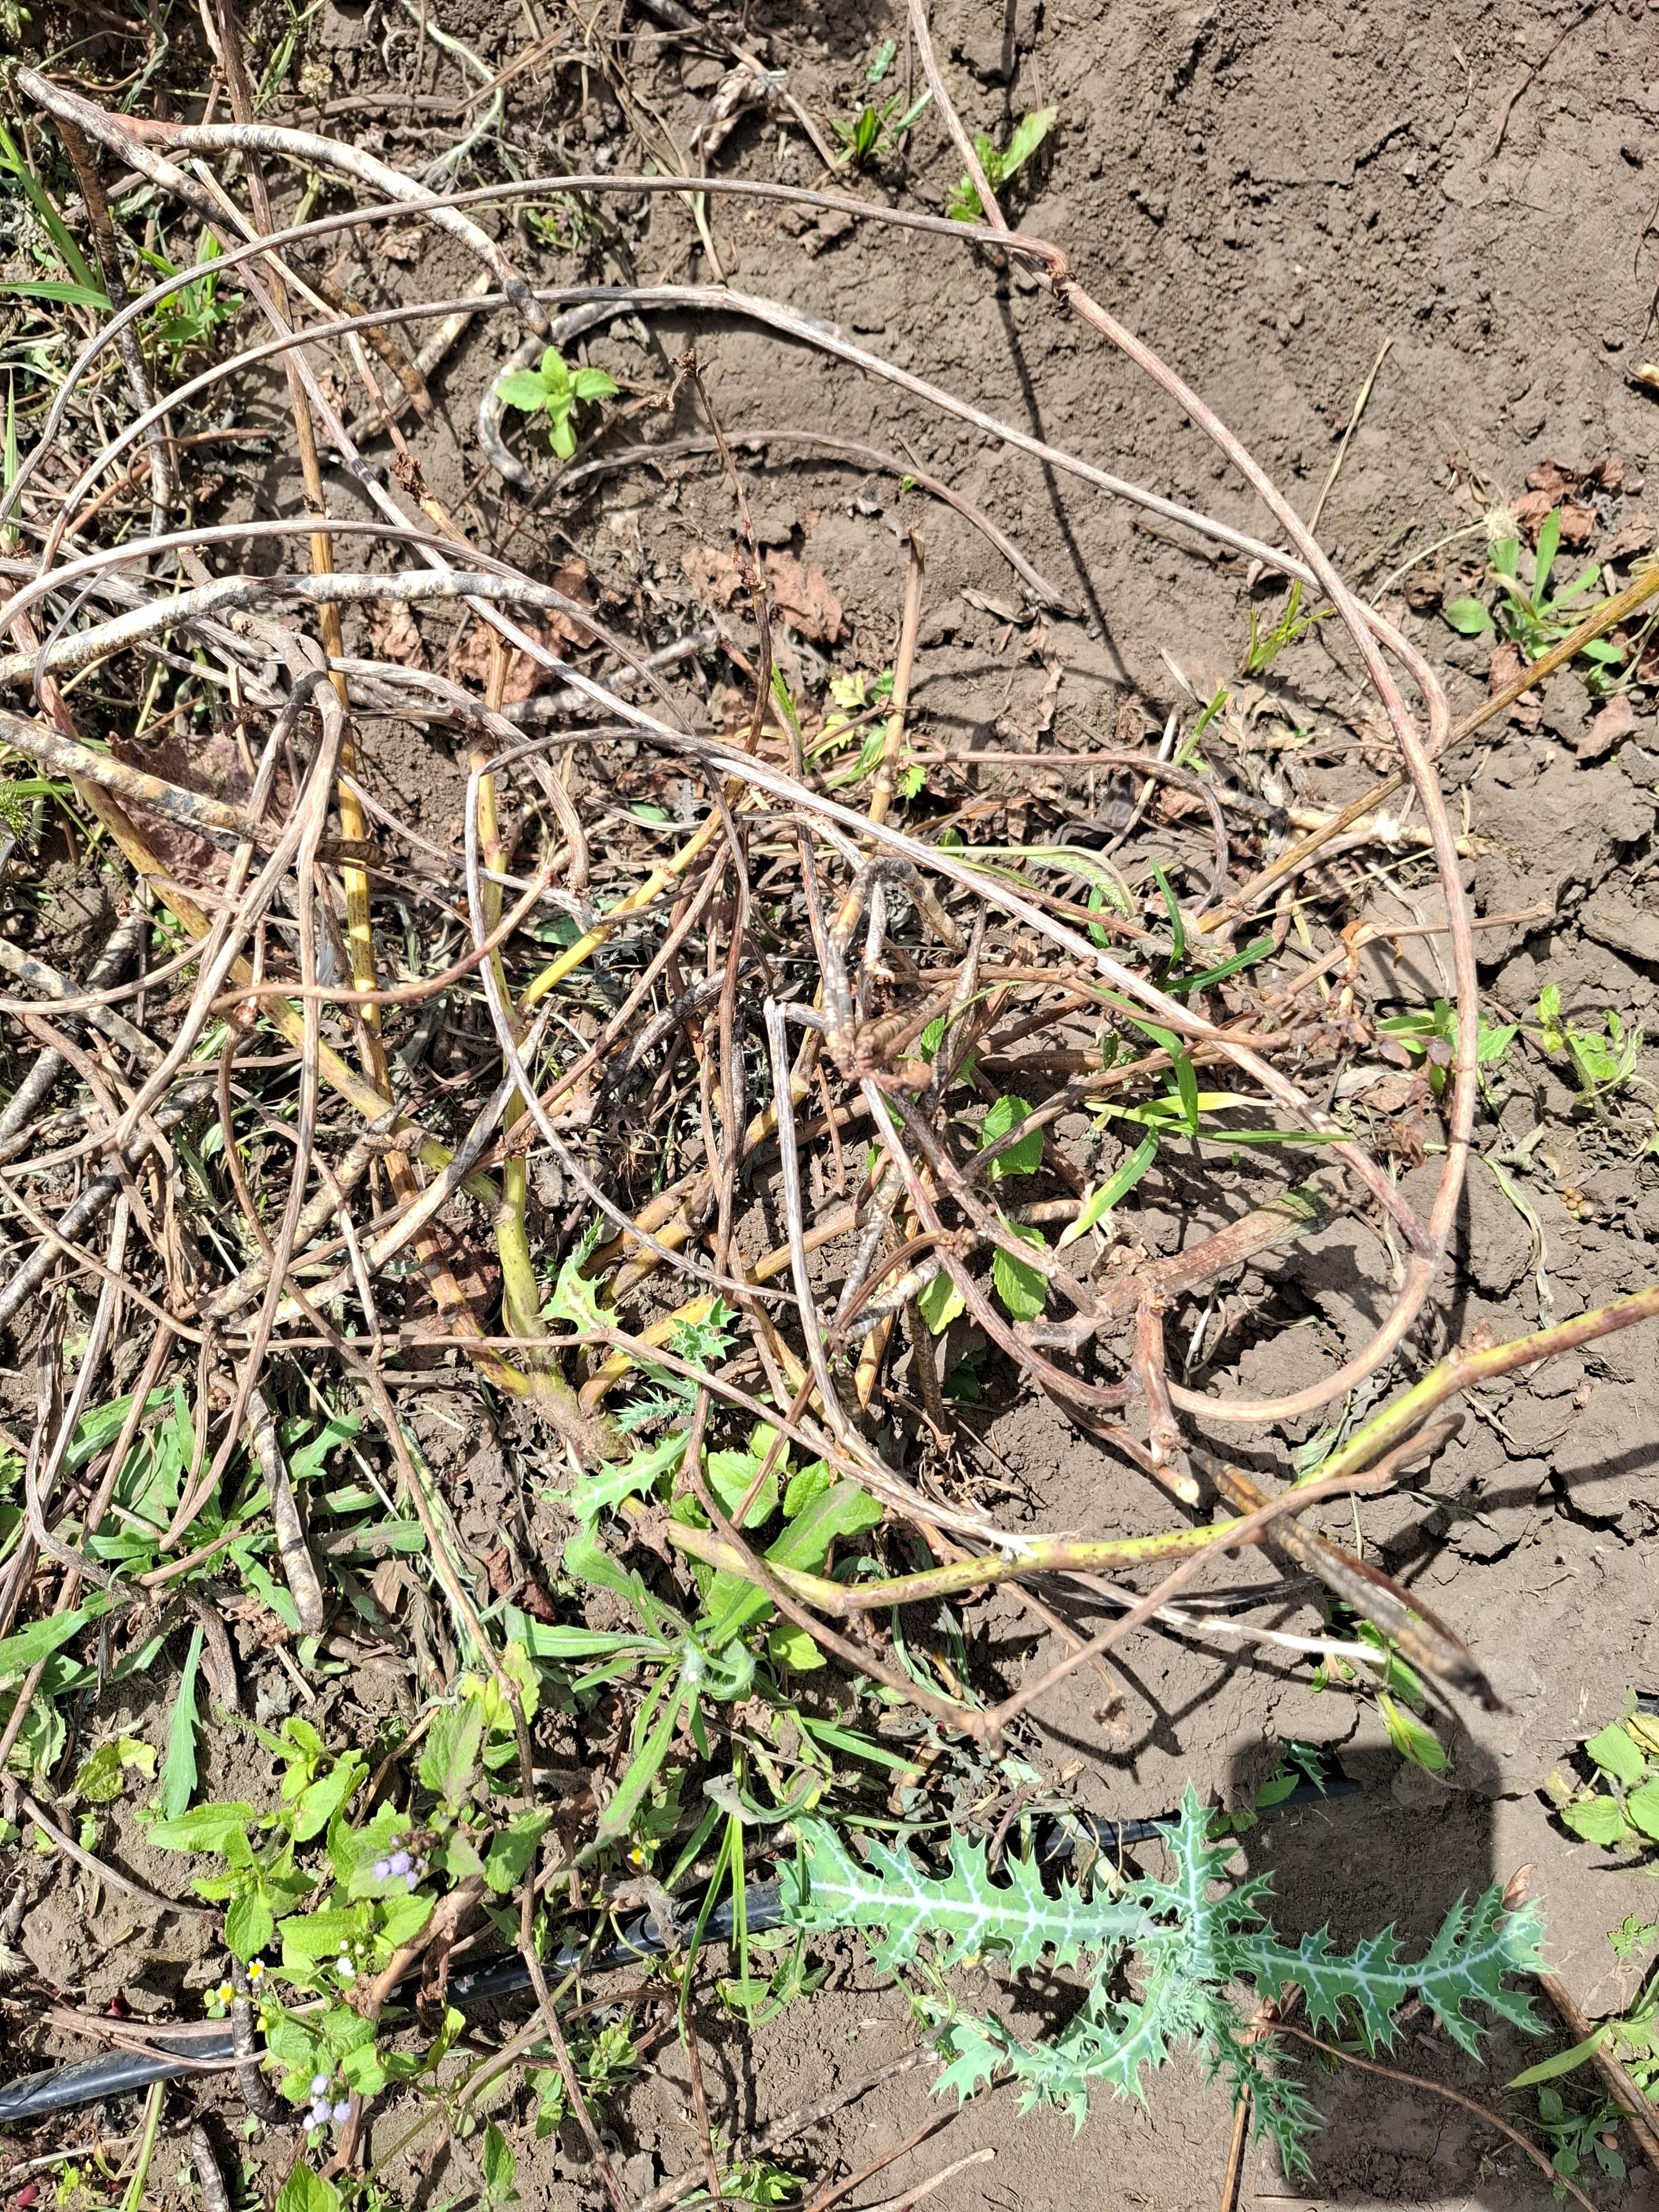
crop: cowpea
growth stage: development pod
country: Tanzania
